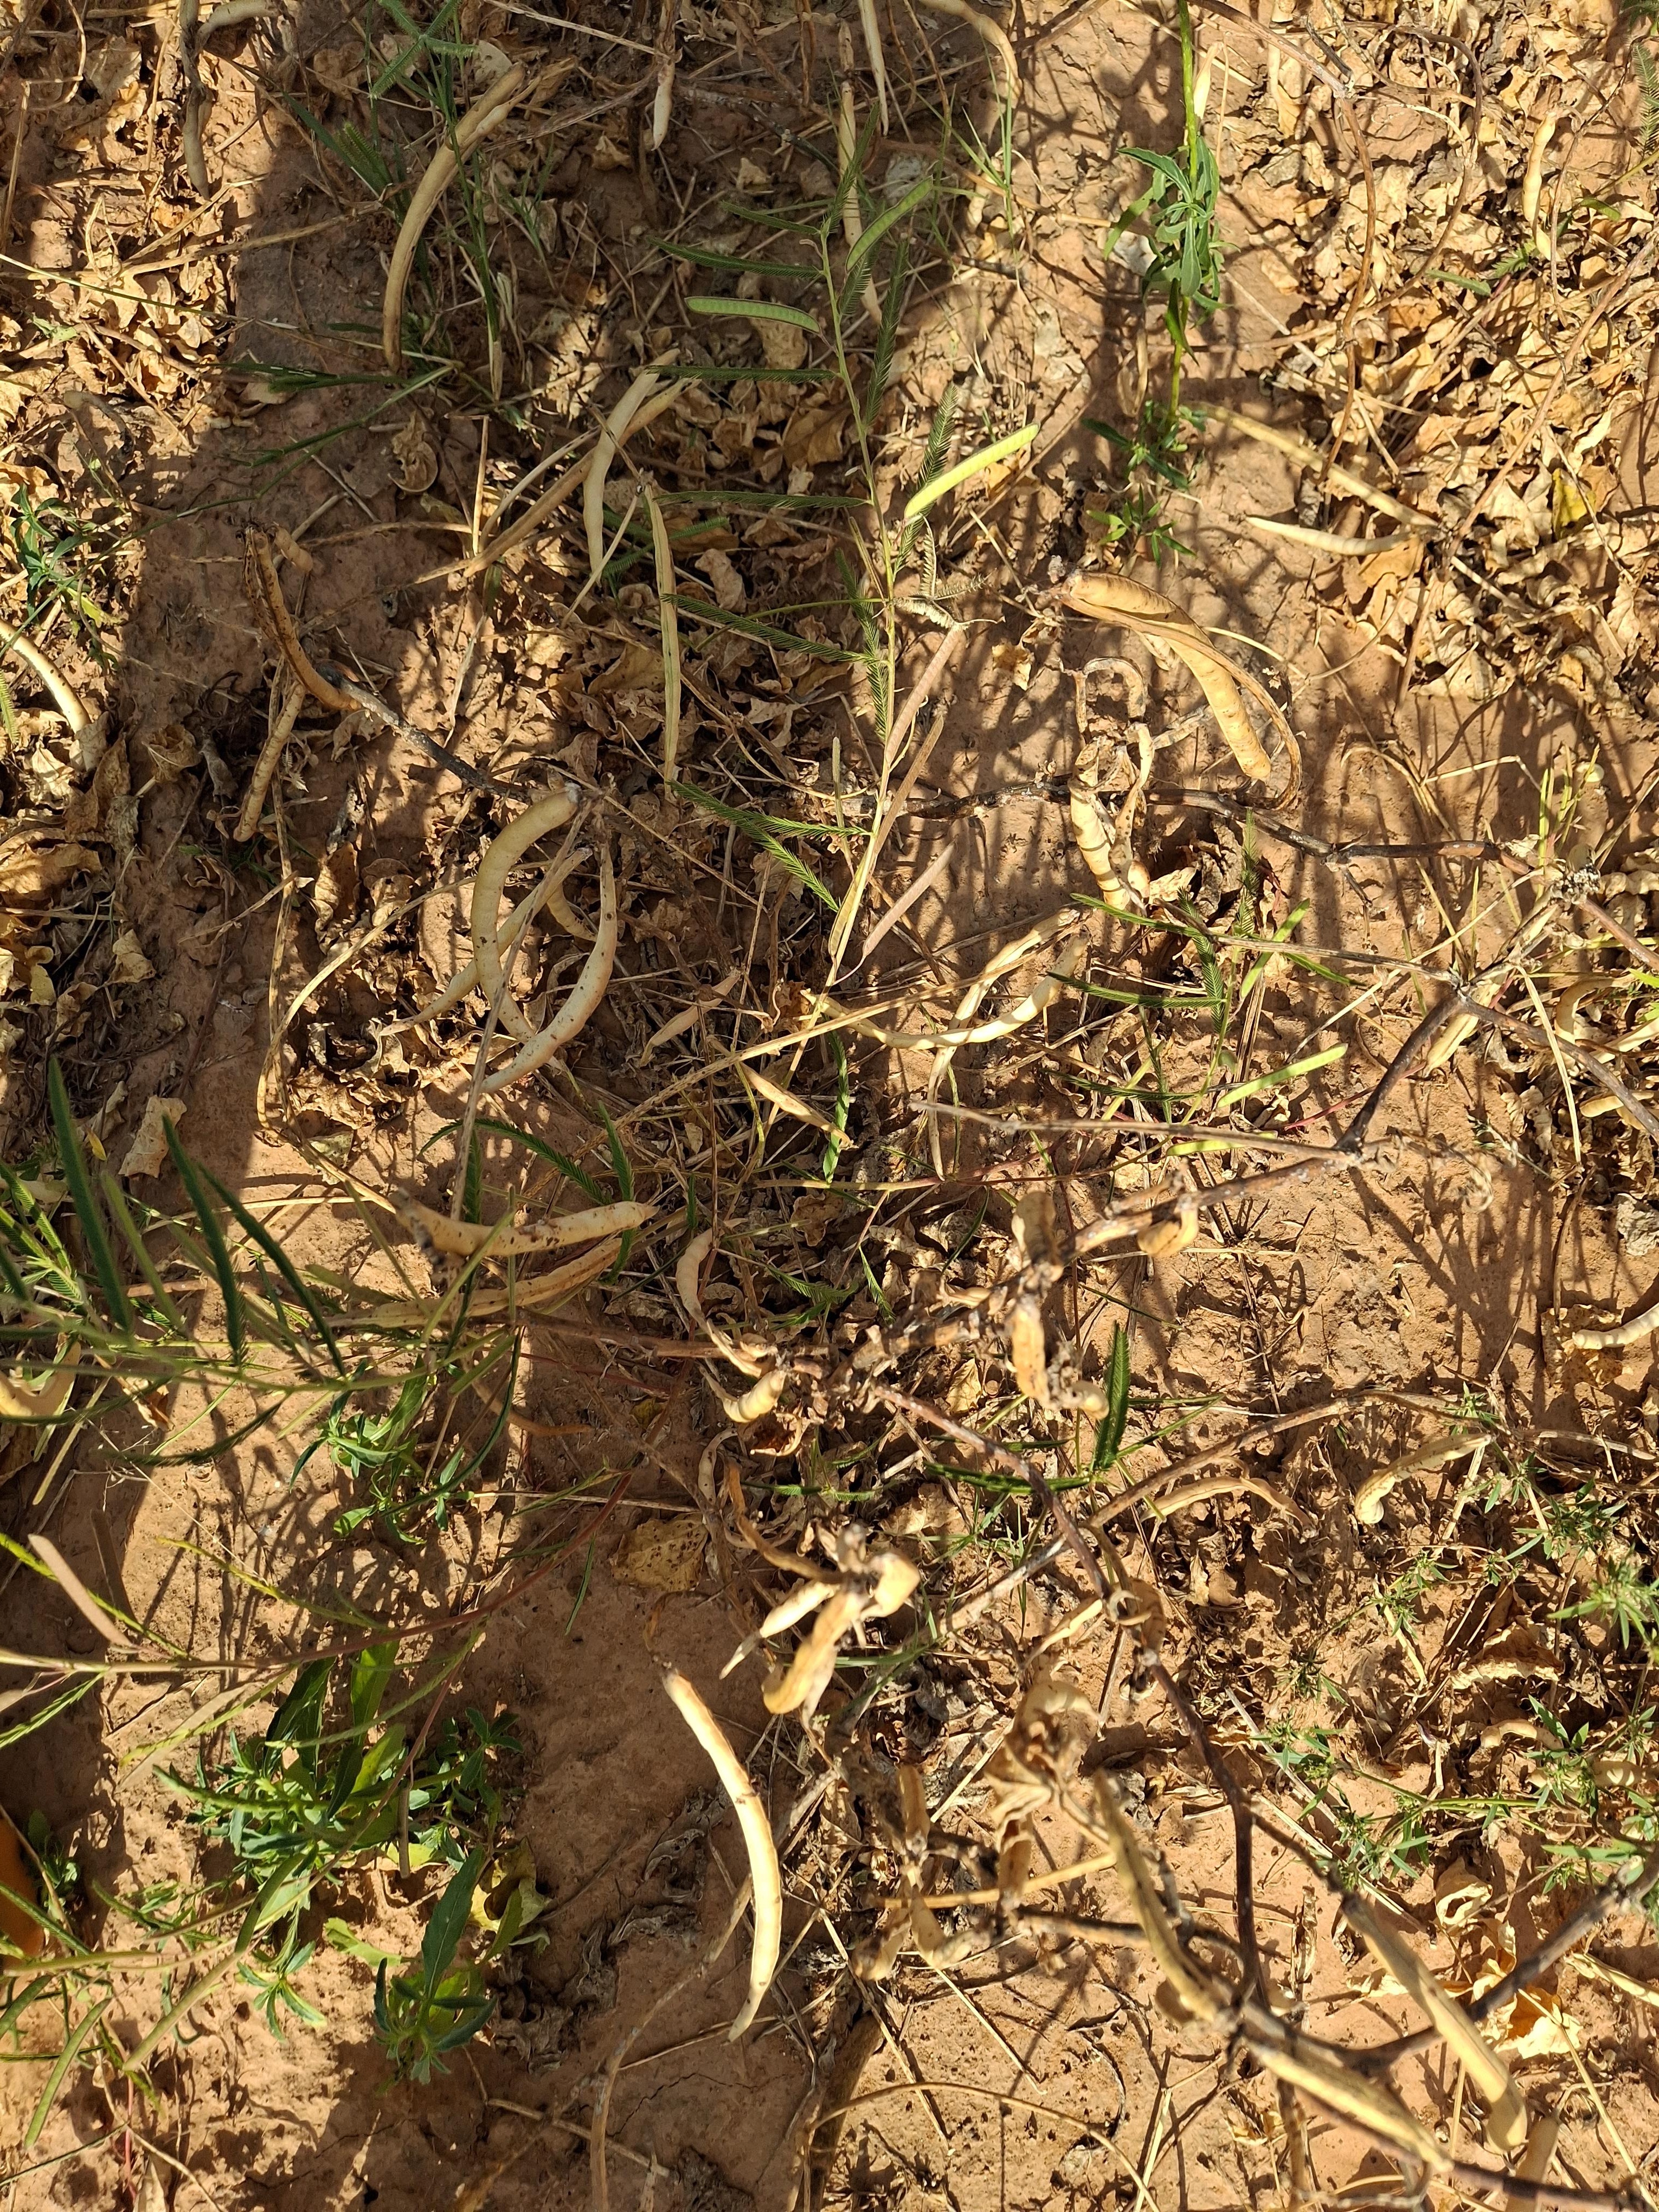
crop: cowpea
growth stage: maturity
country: Nigeria
